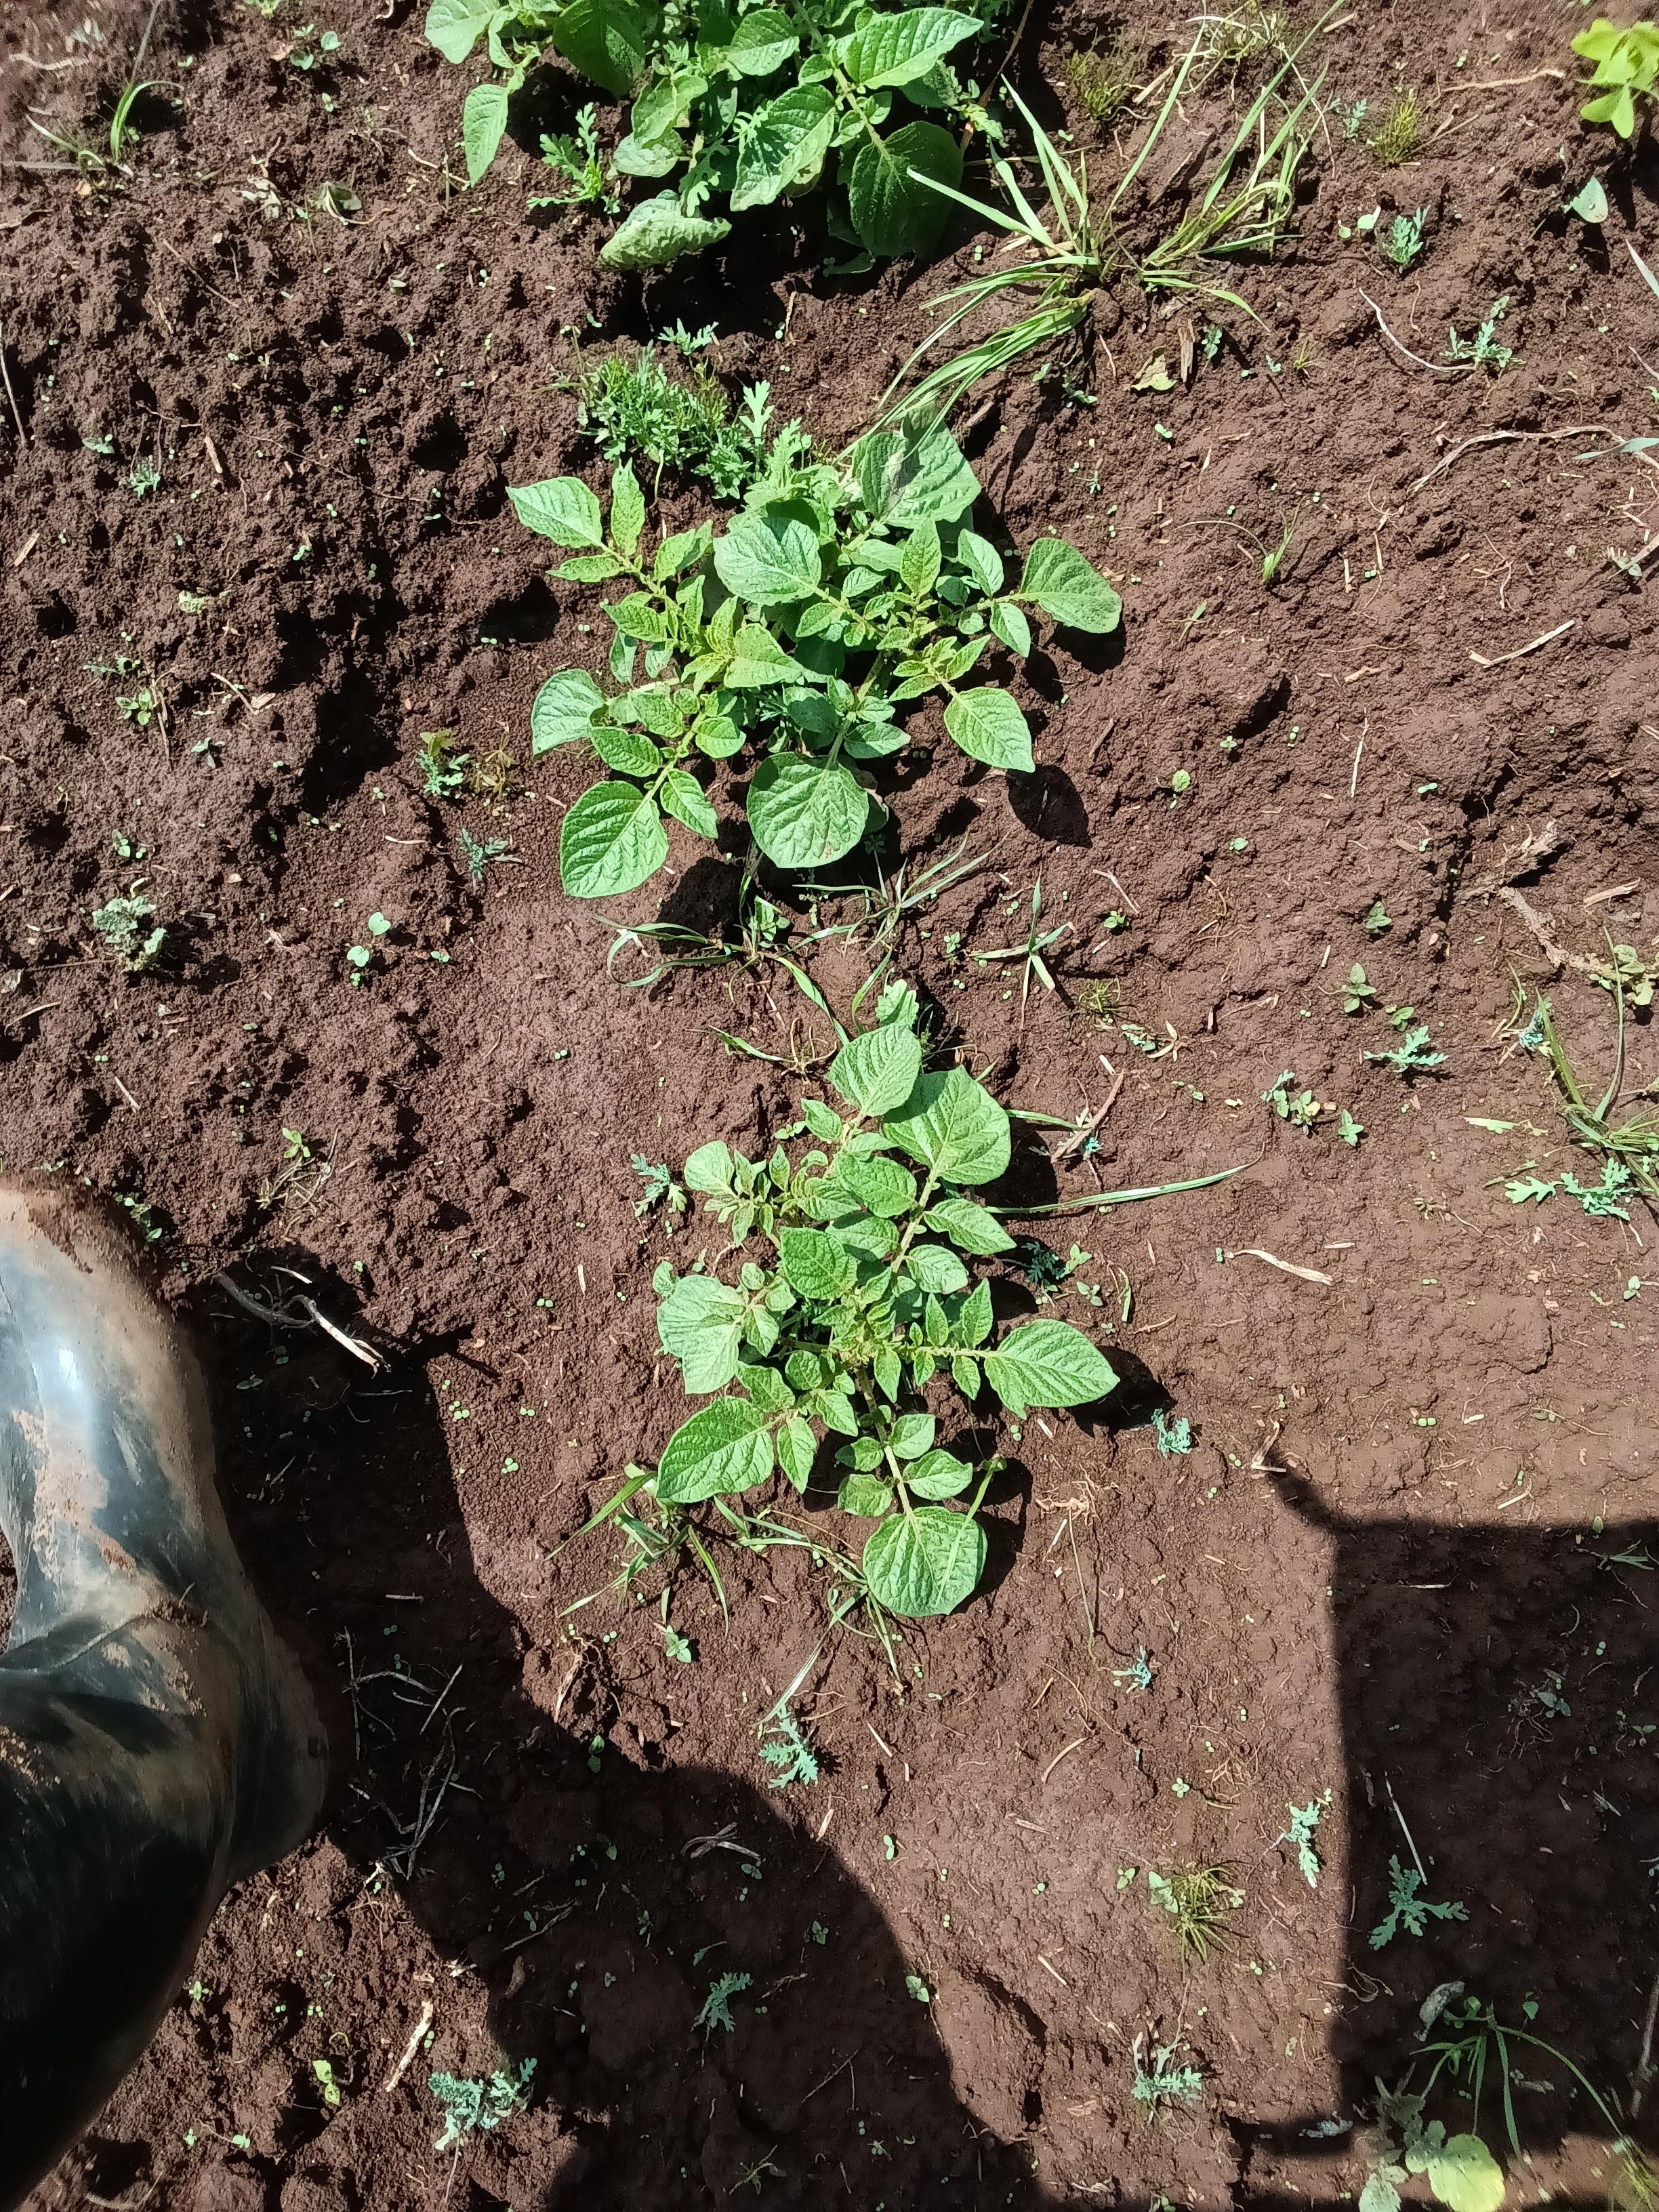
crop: potato
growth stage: vegetative
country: Kenya
